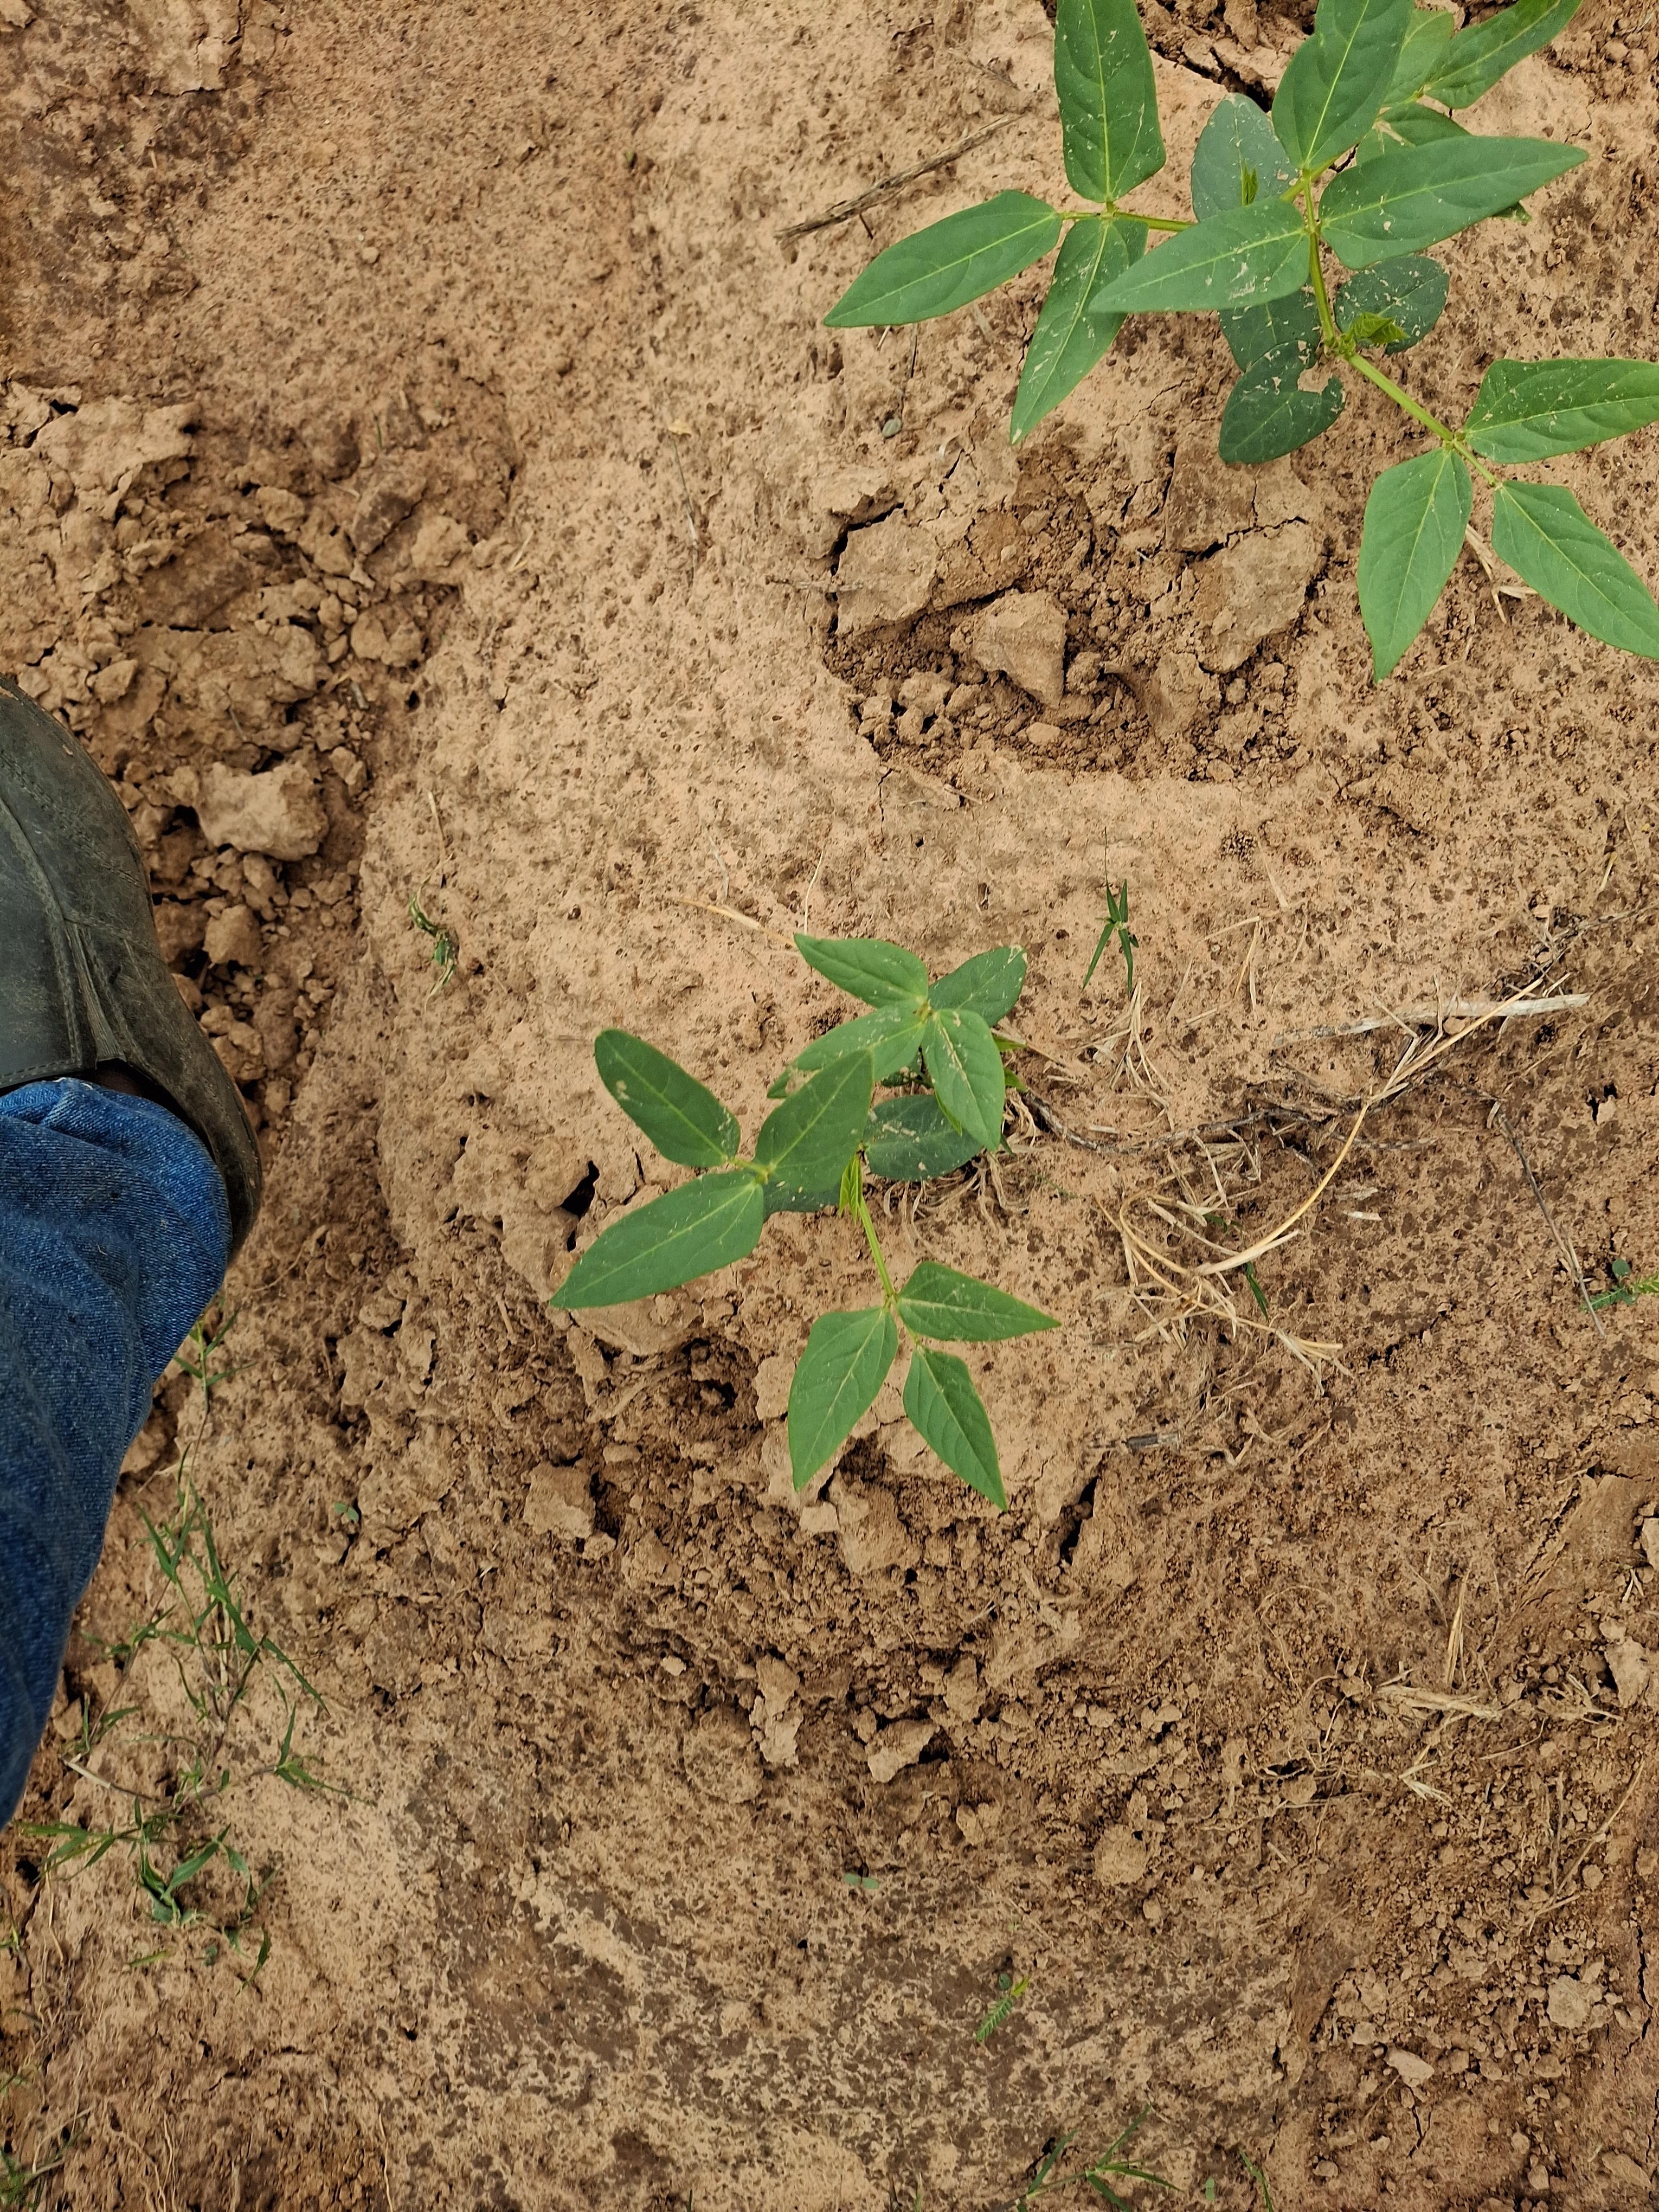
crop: cowpea
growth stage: emergence
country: Nigeria
